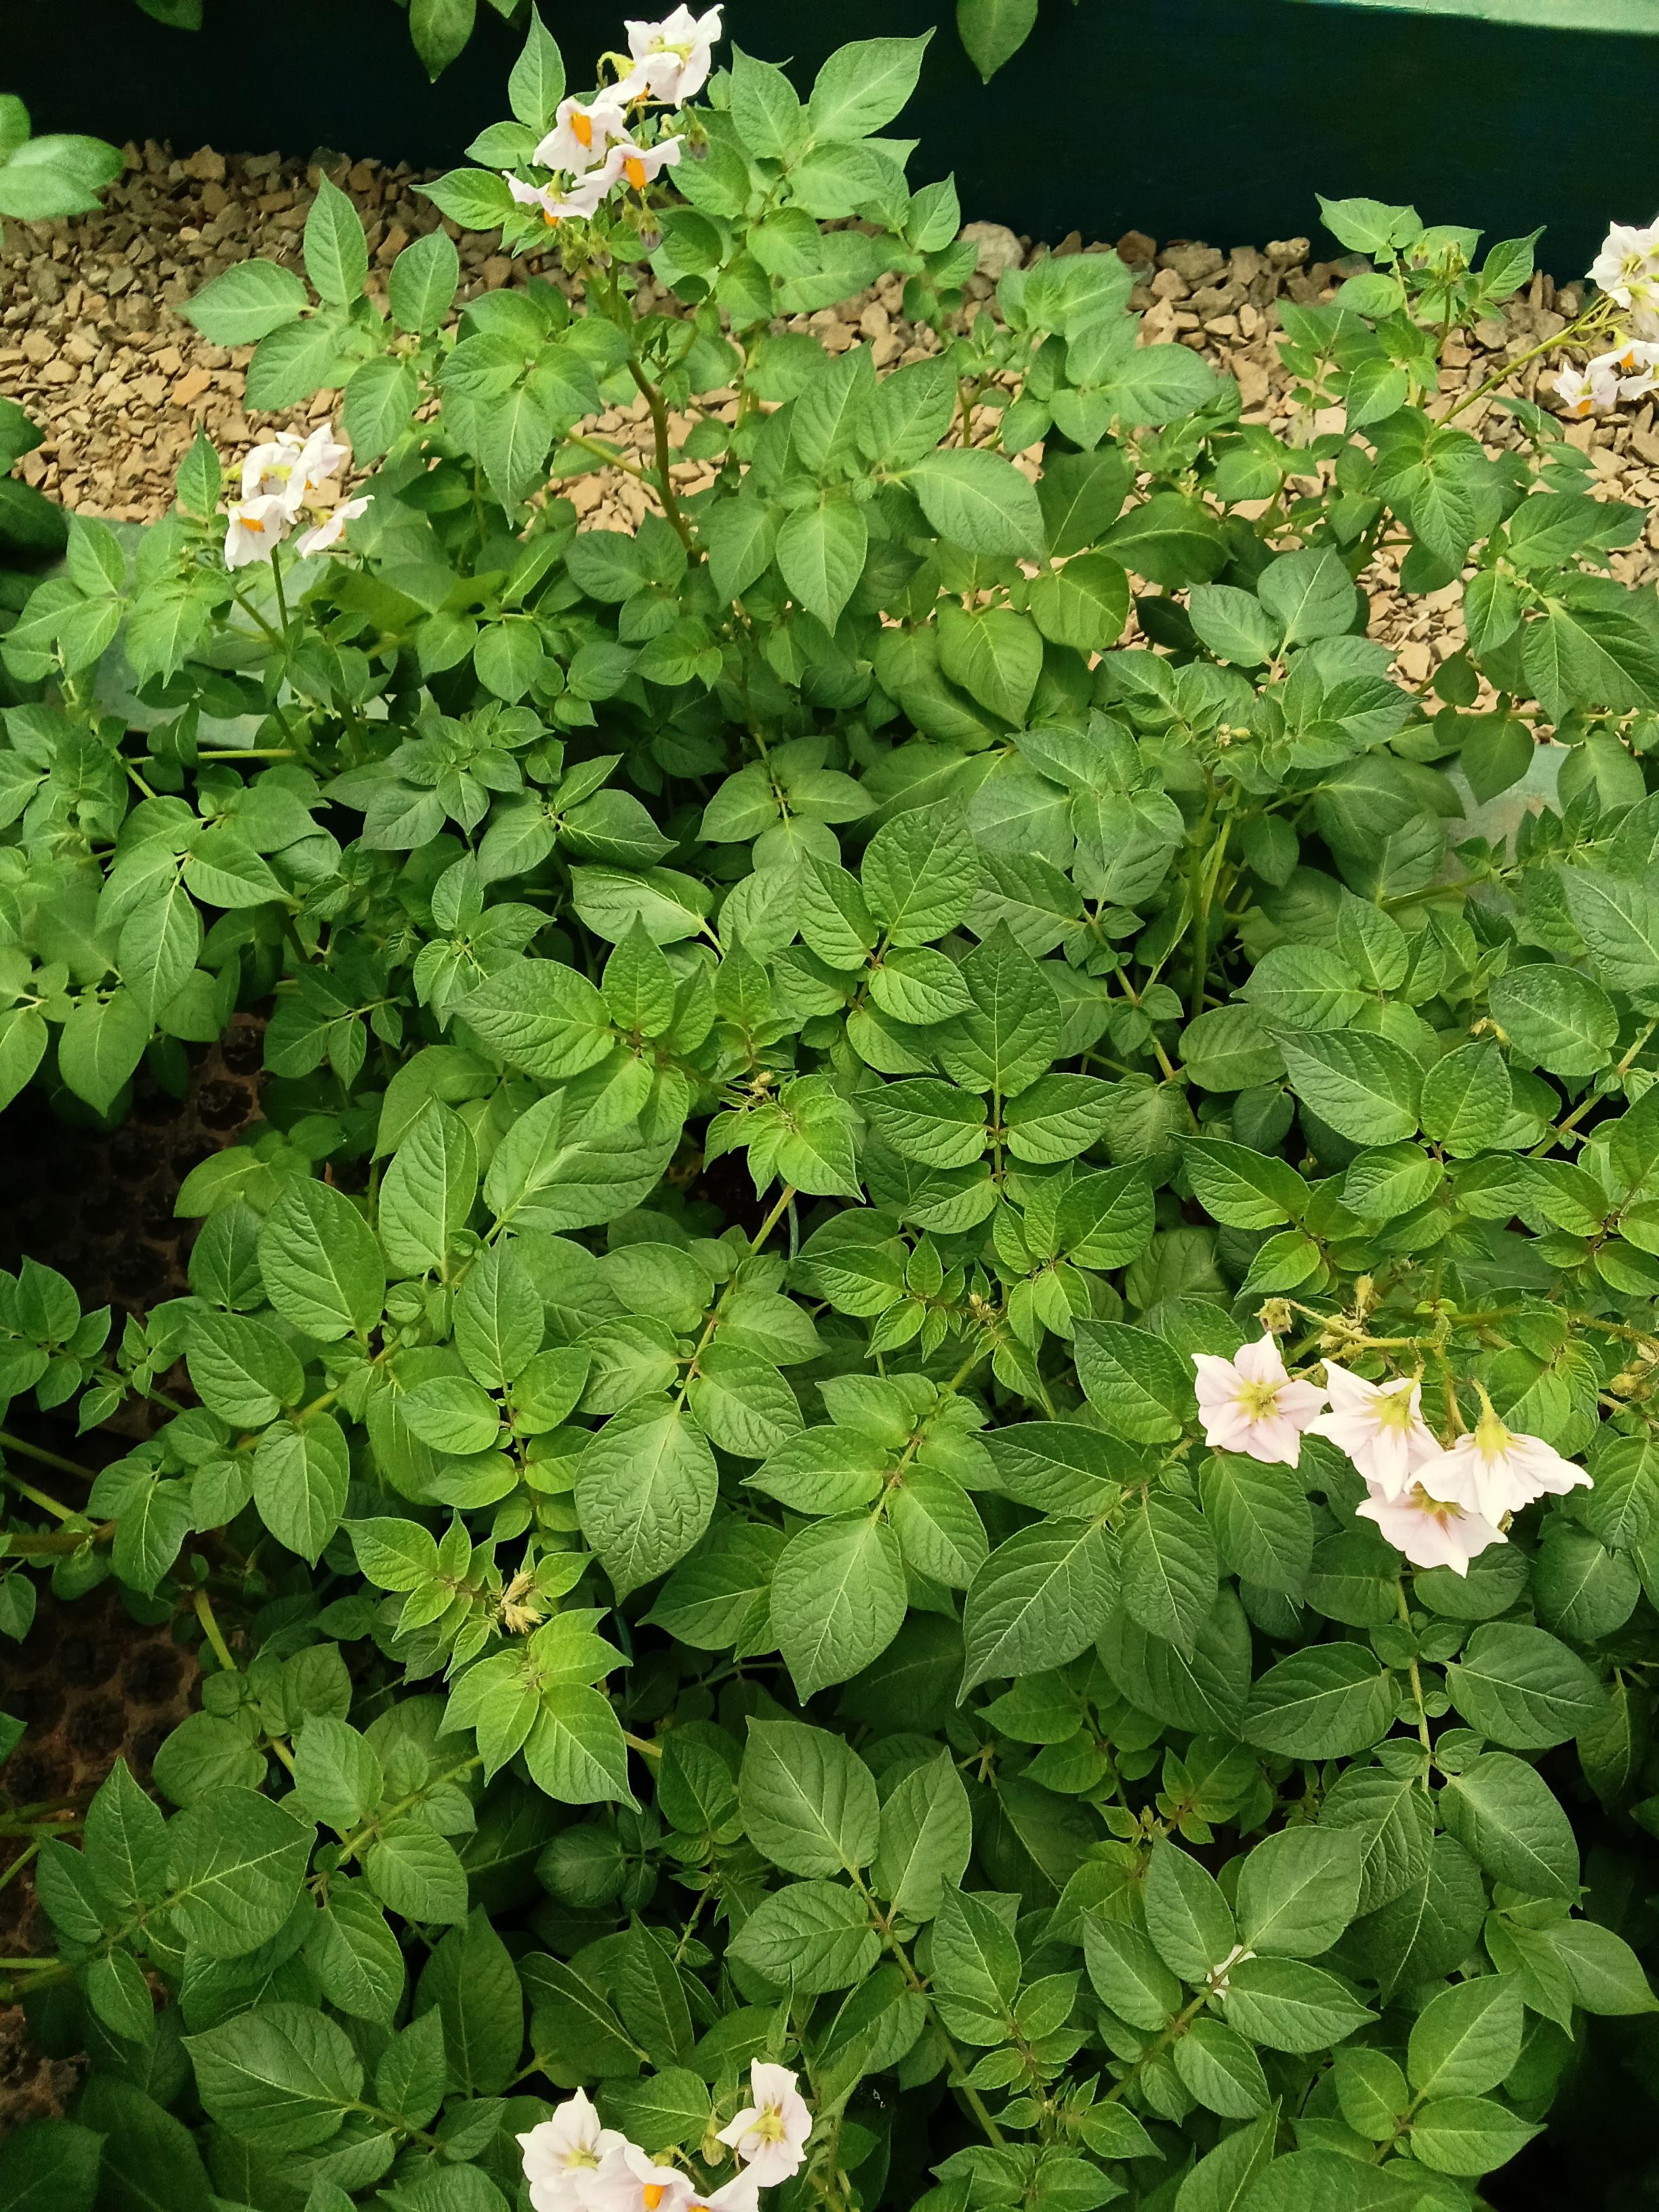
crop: potato
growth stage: vegetative
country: Kenya
